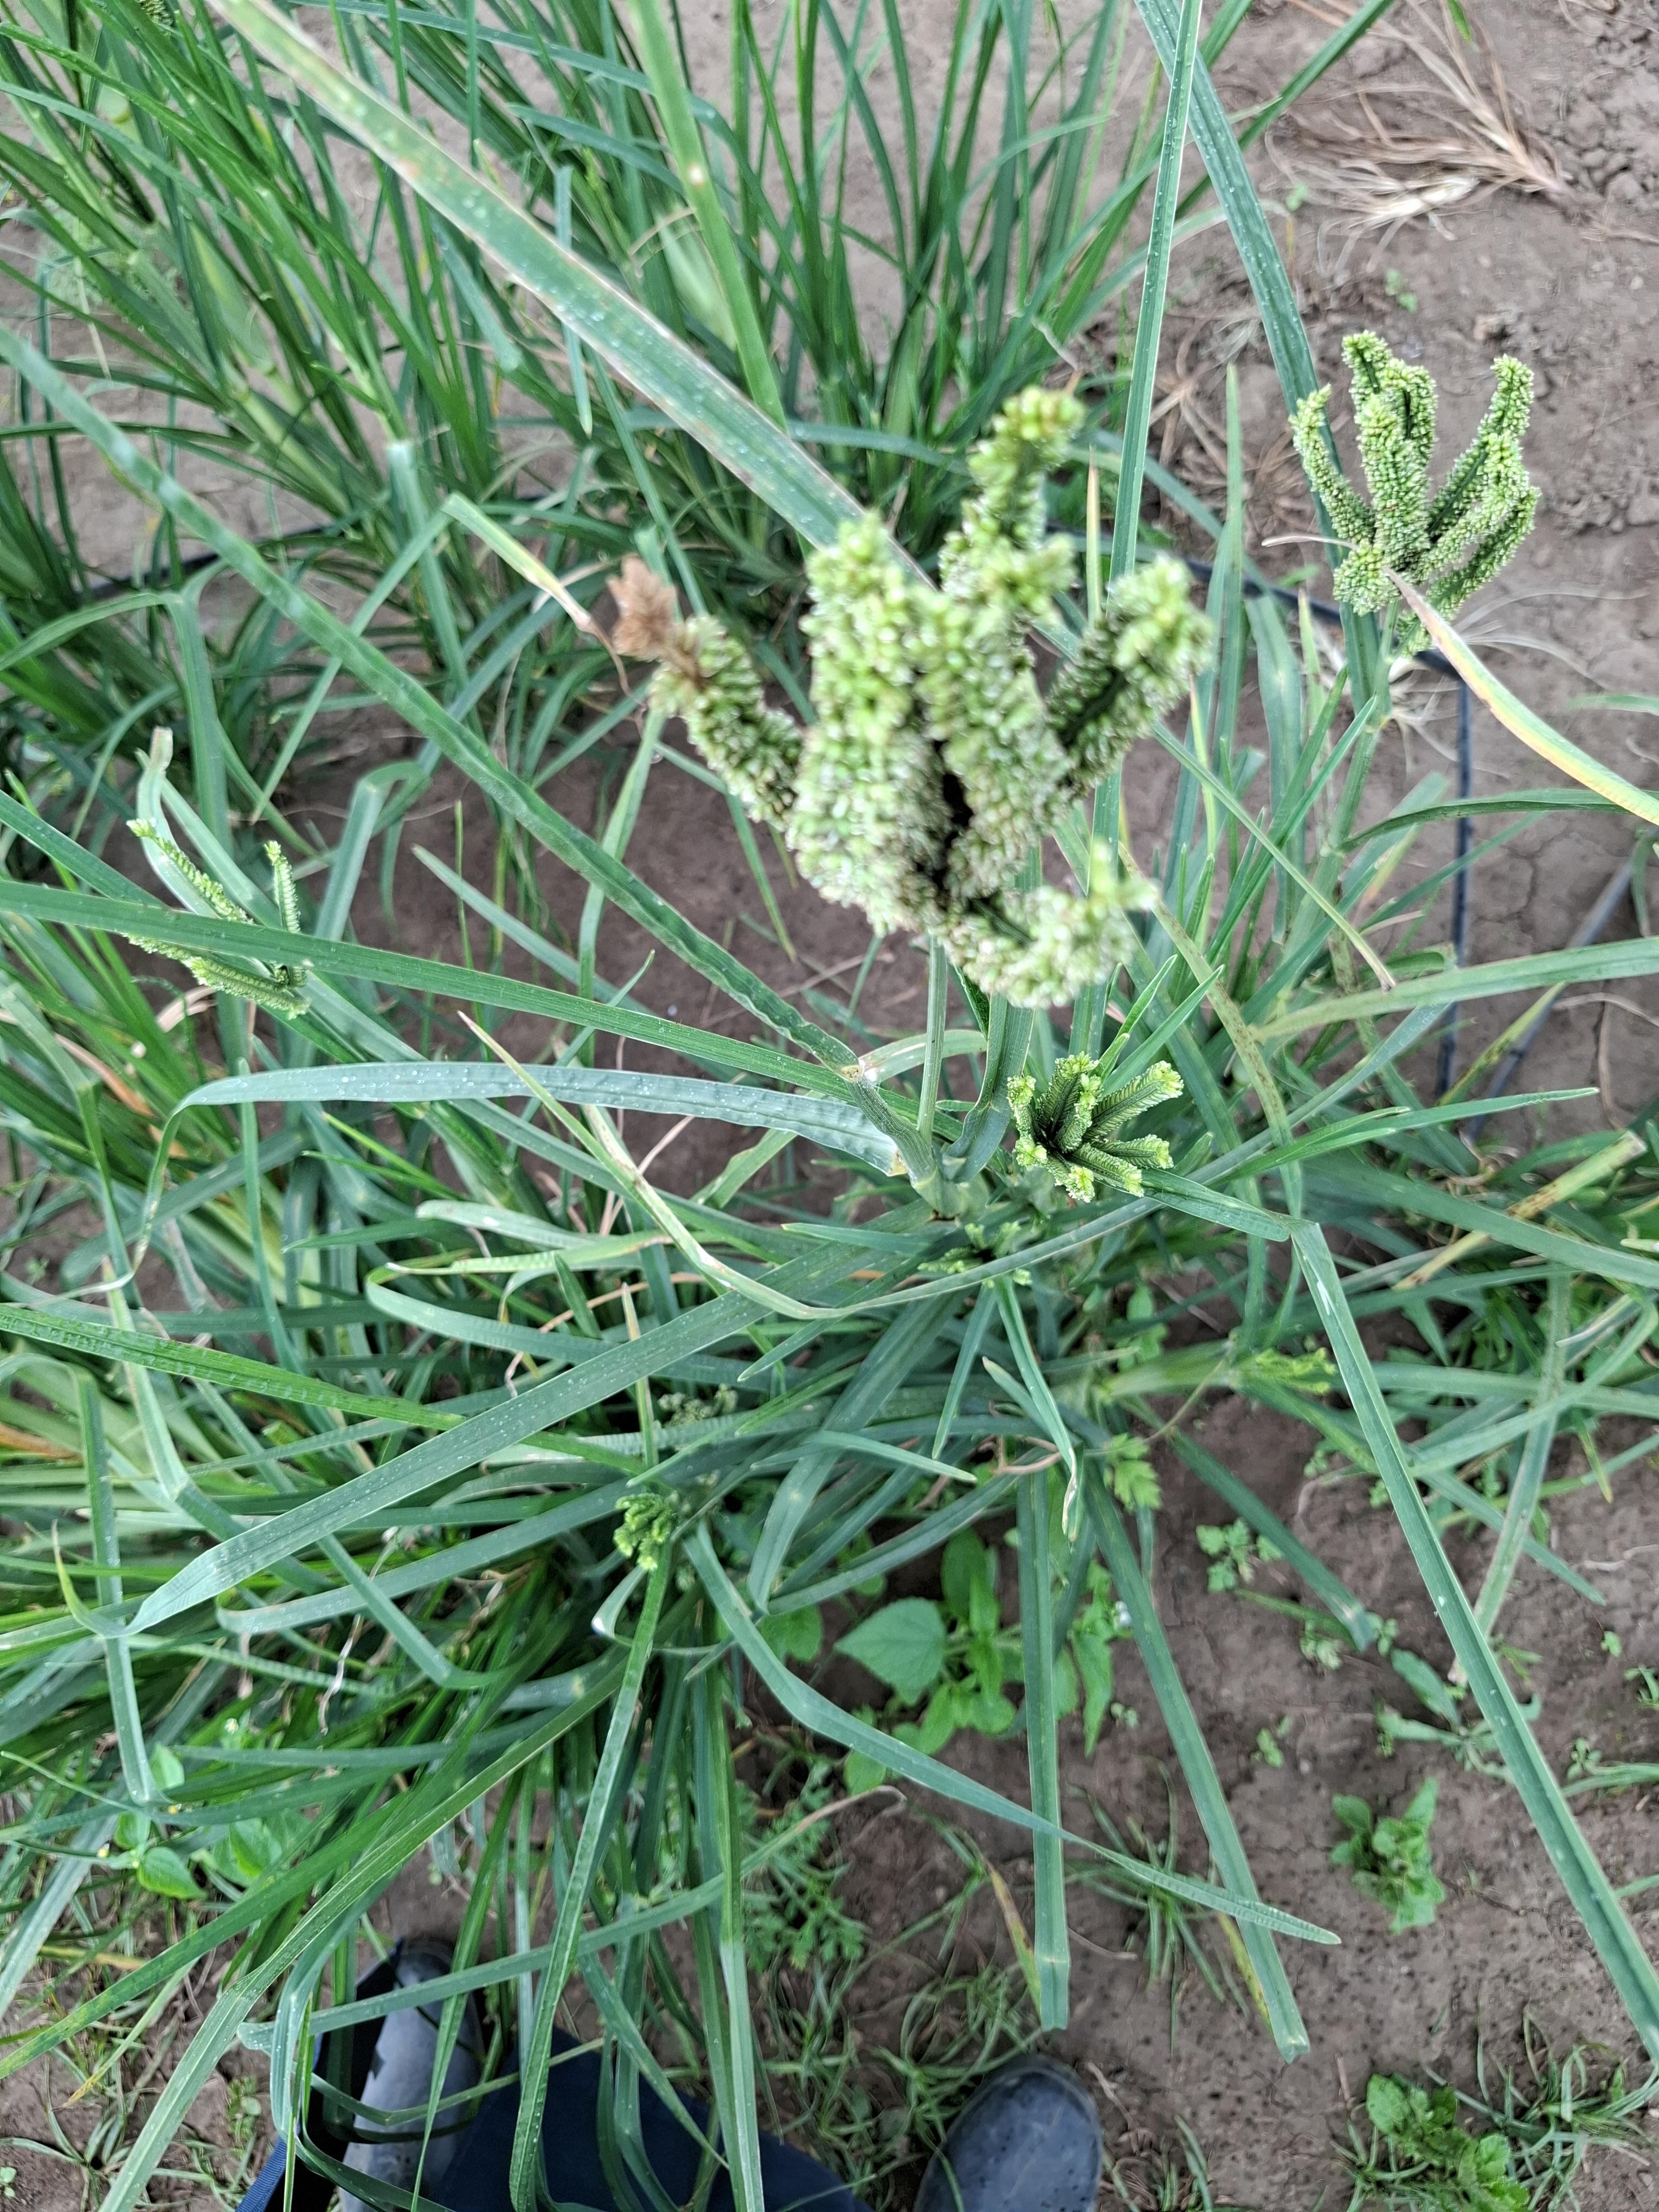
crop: sweet potato
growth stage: vegetative
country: Tanzania
